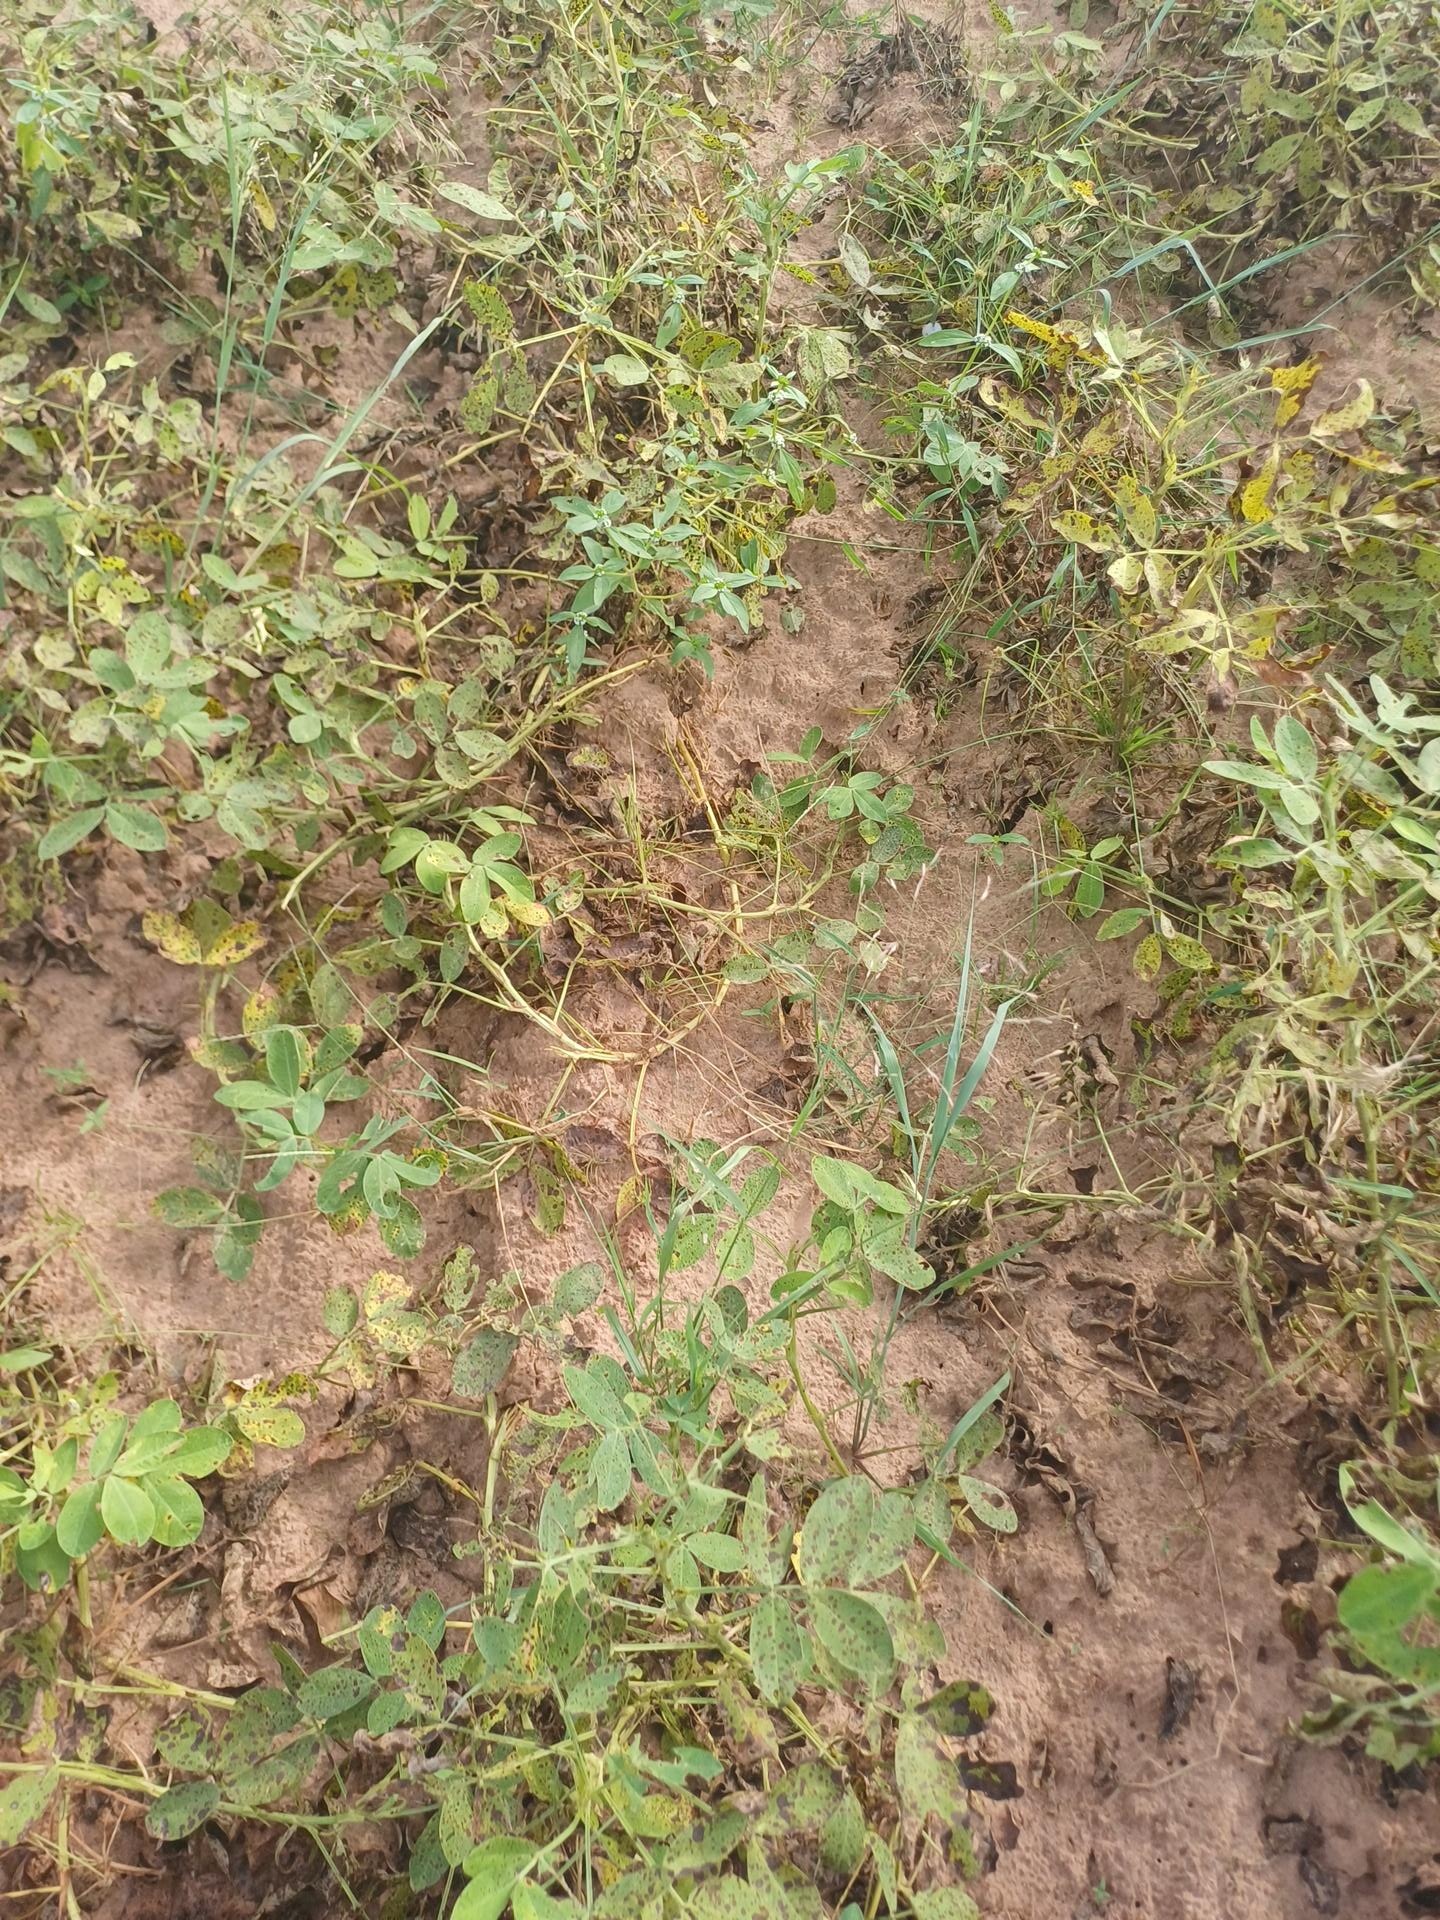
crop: groundnut
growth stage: flowering
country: Senegal
